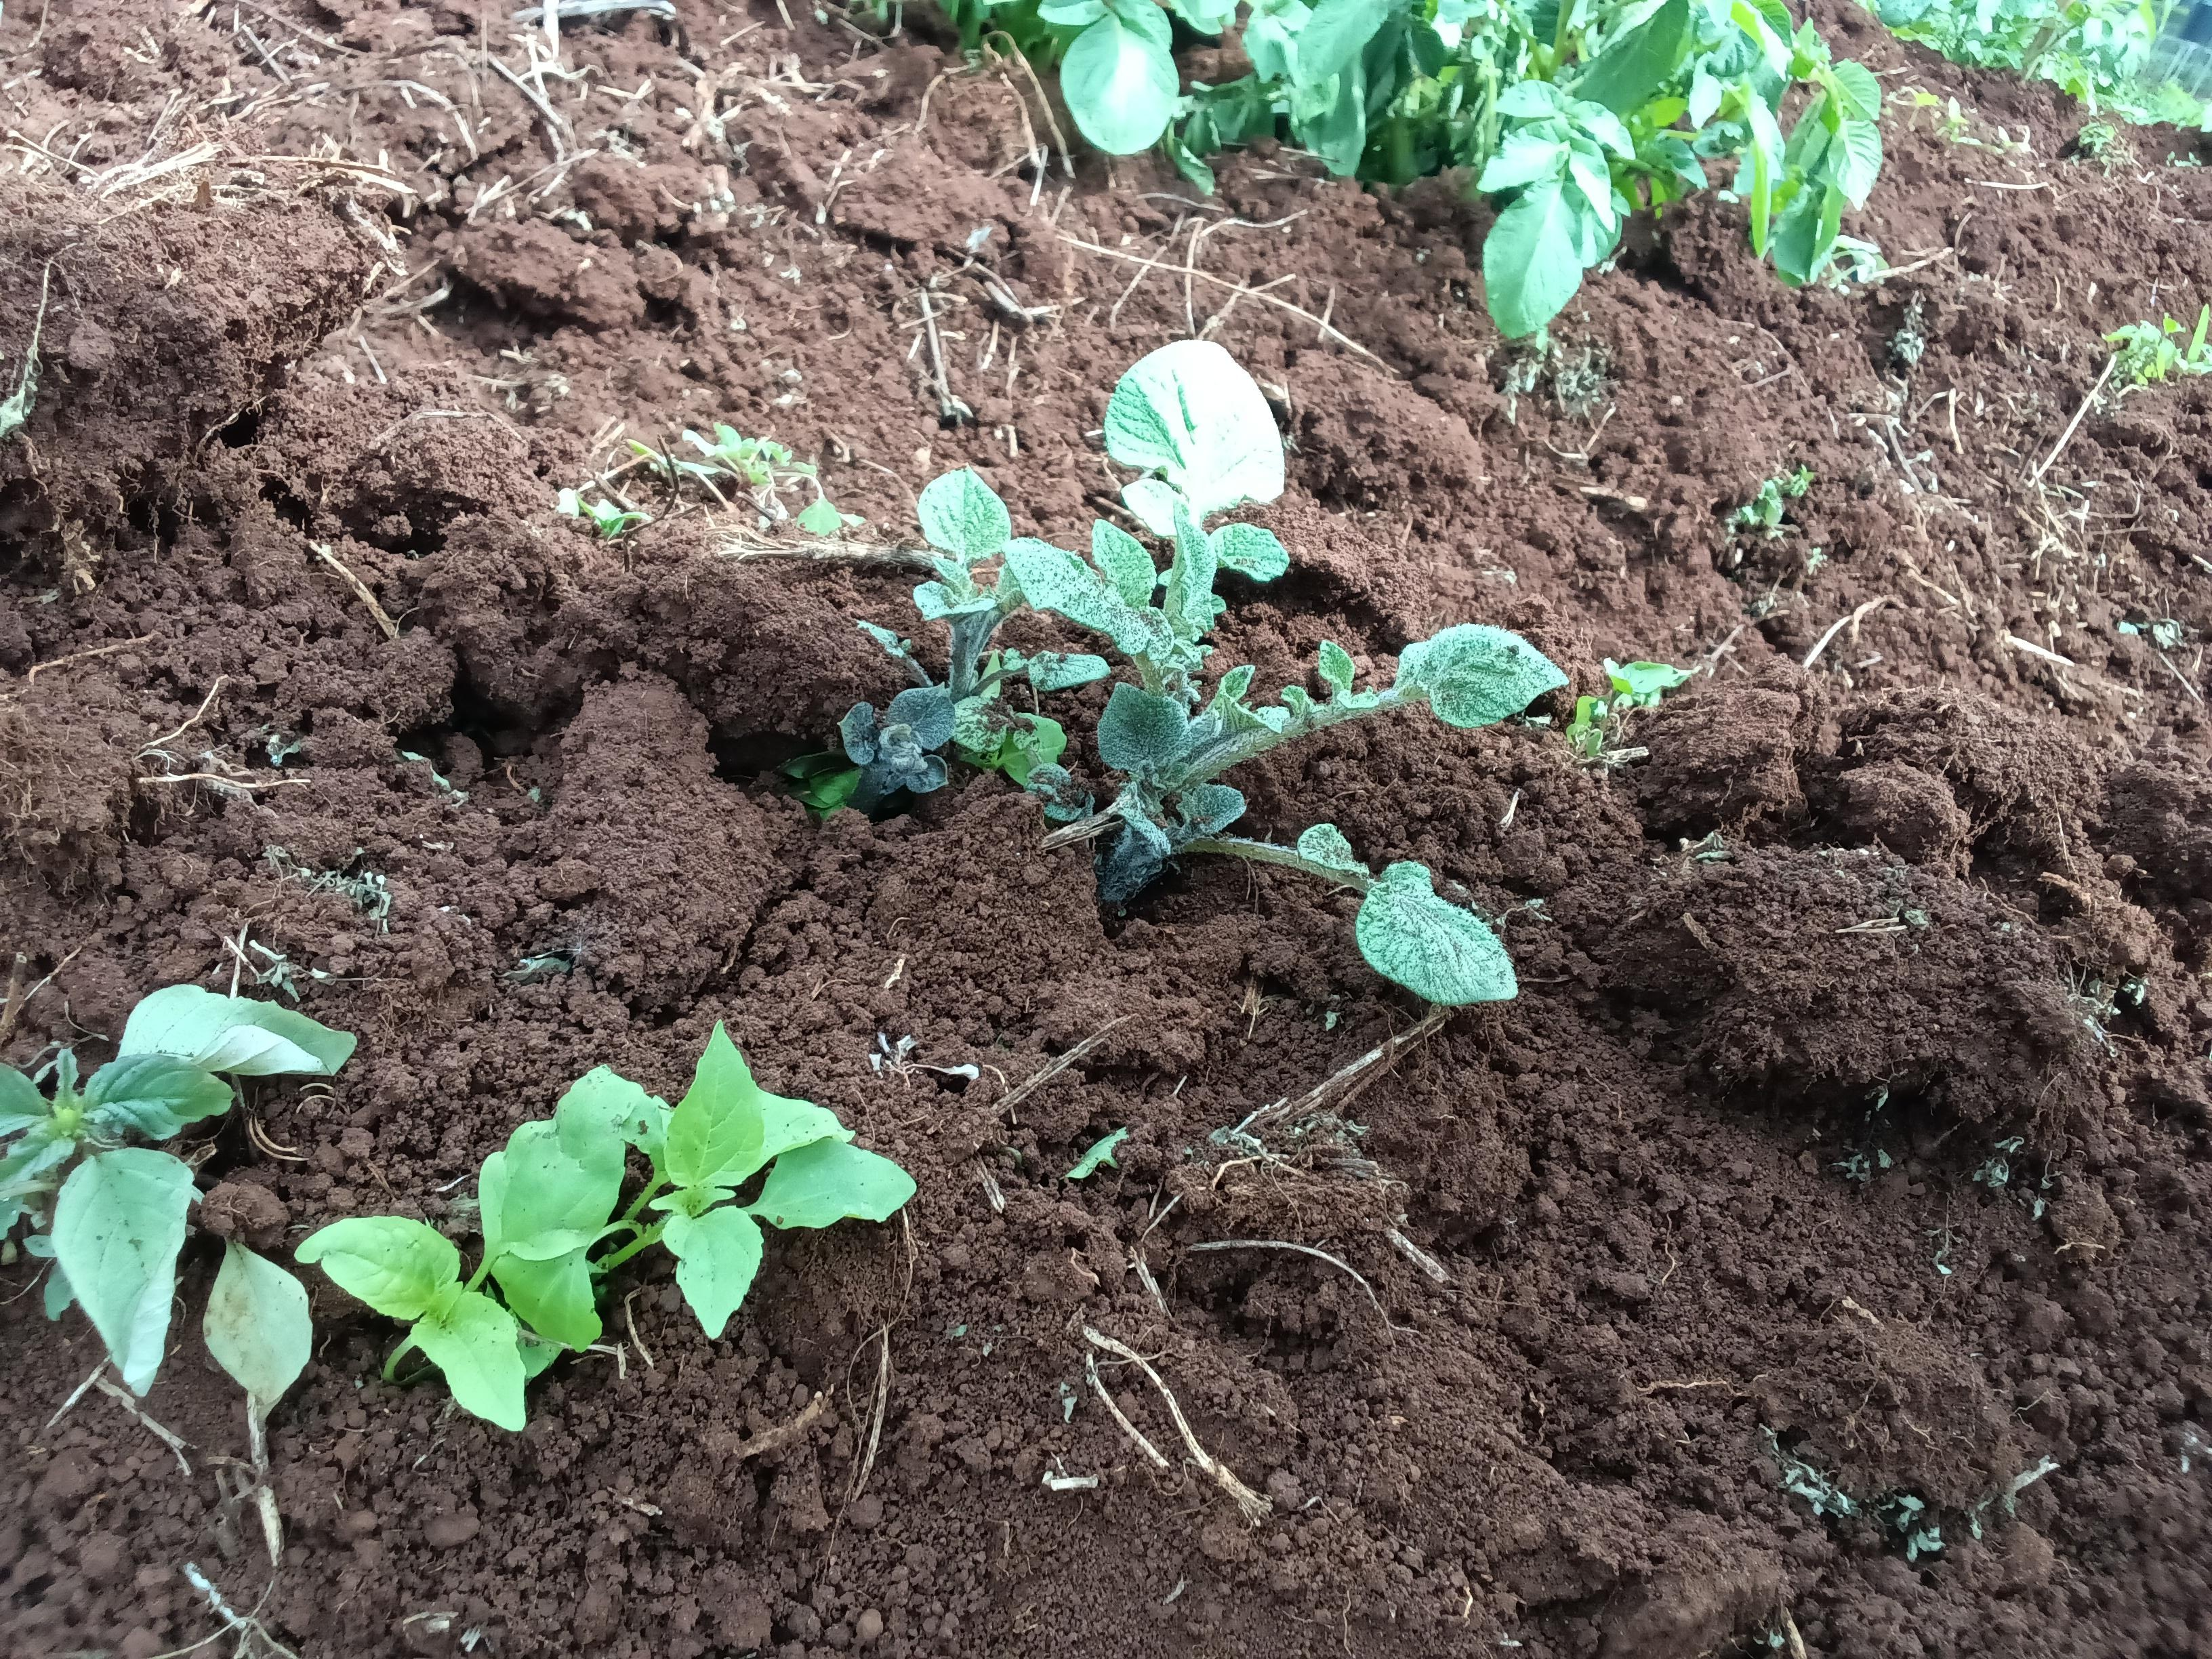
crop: potato
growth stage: emergence
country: Kenya
